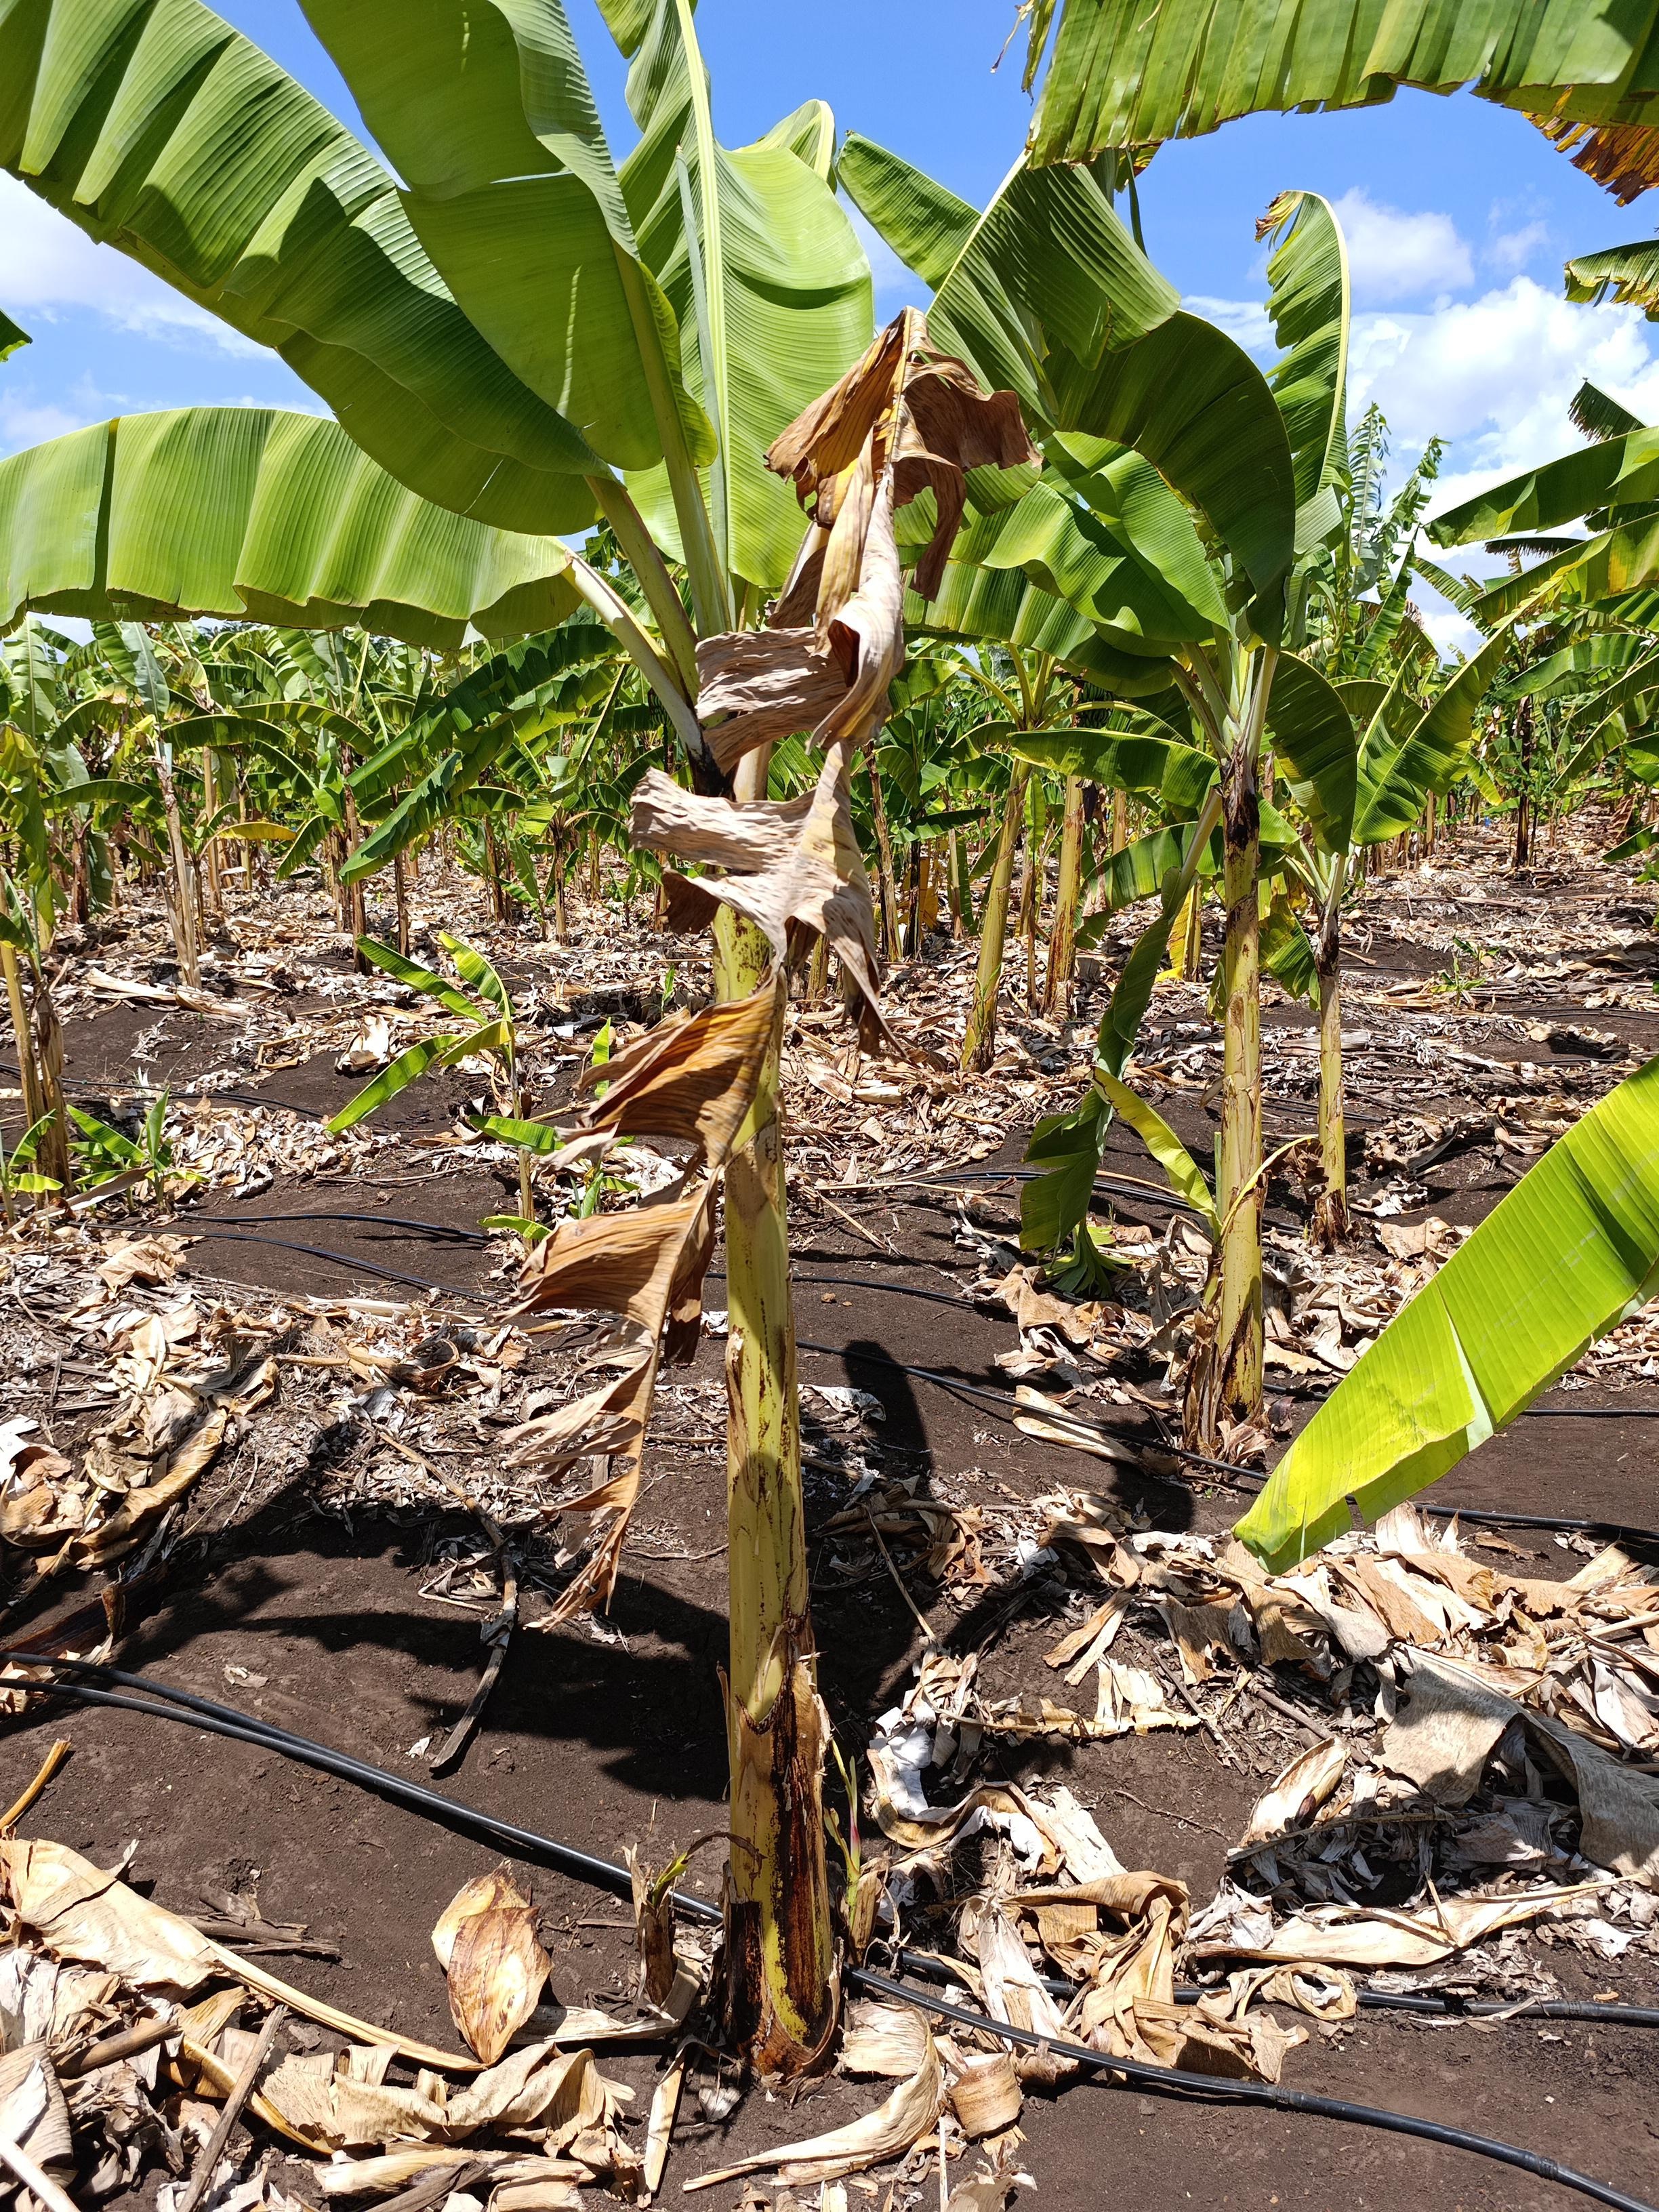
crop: banana
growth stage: vegetative
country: Tanzania
